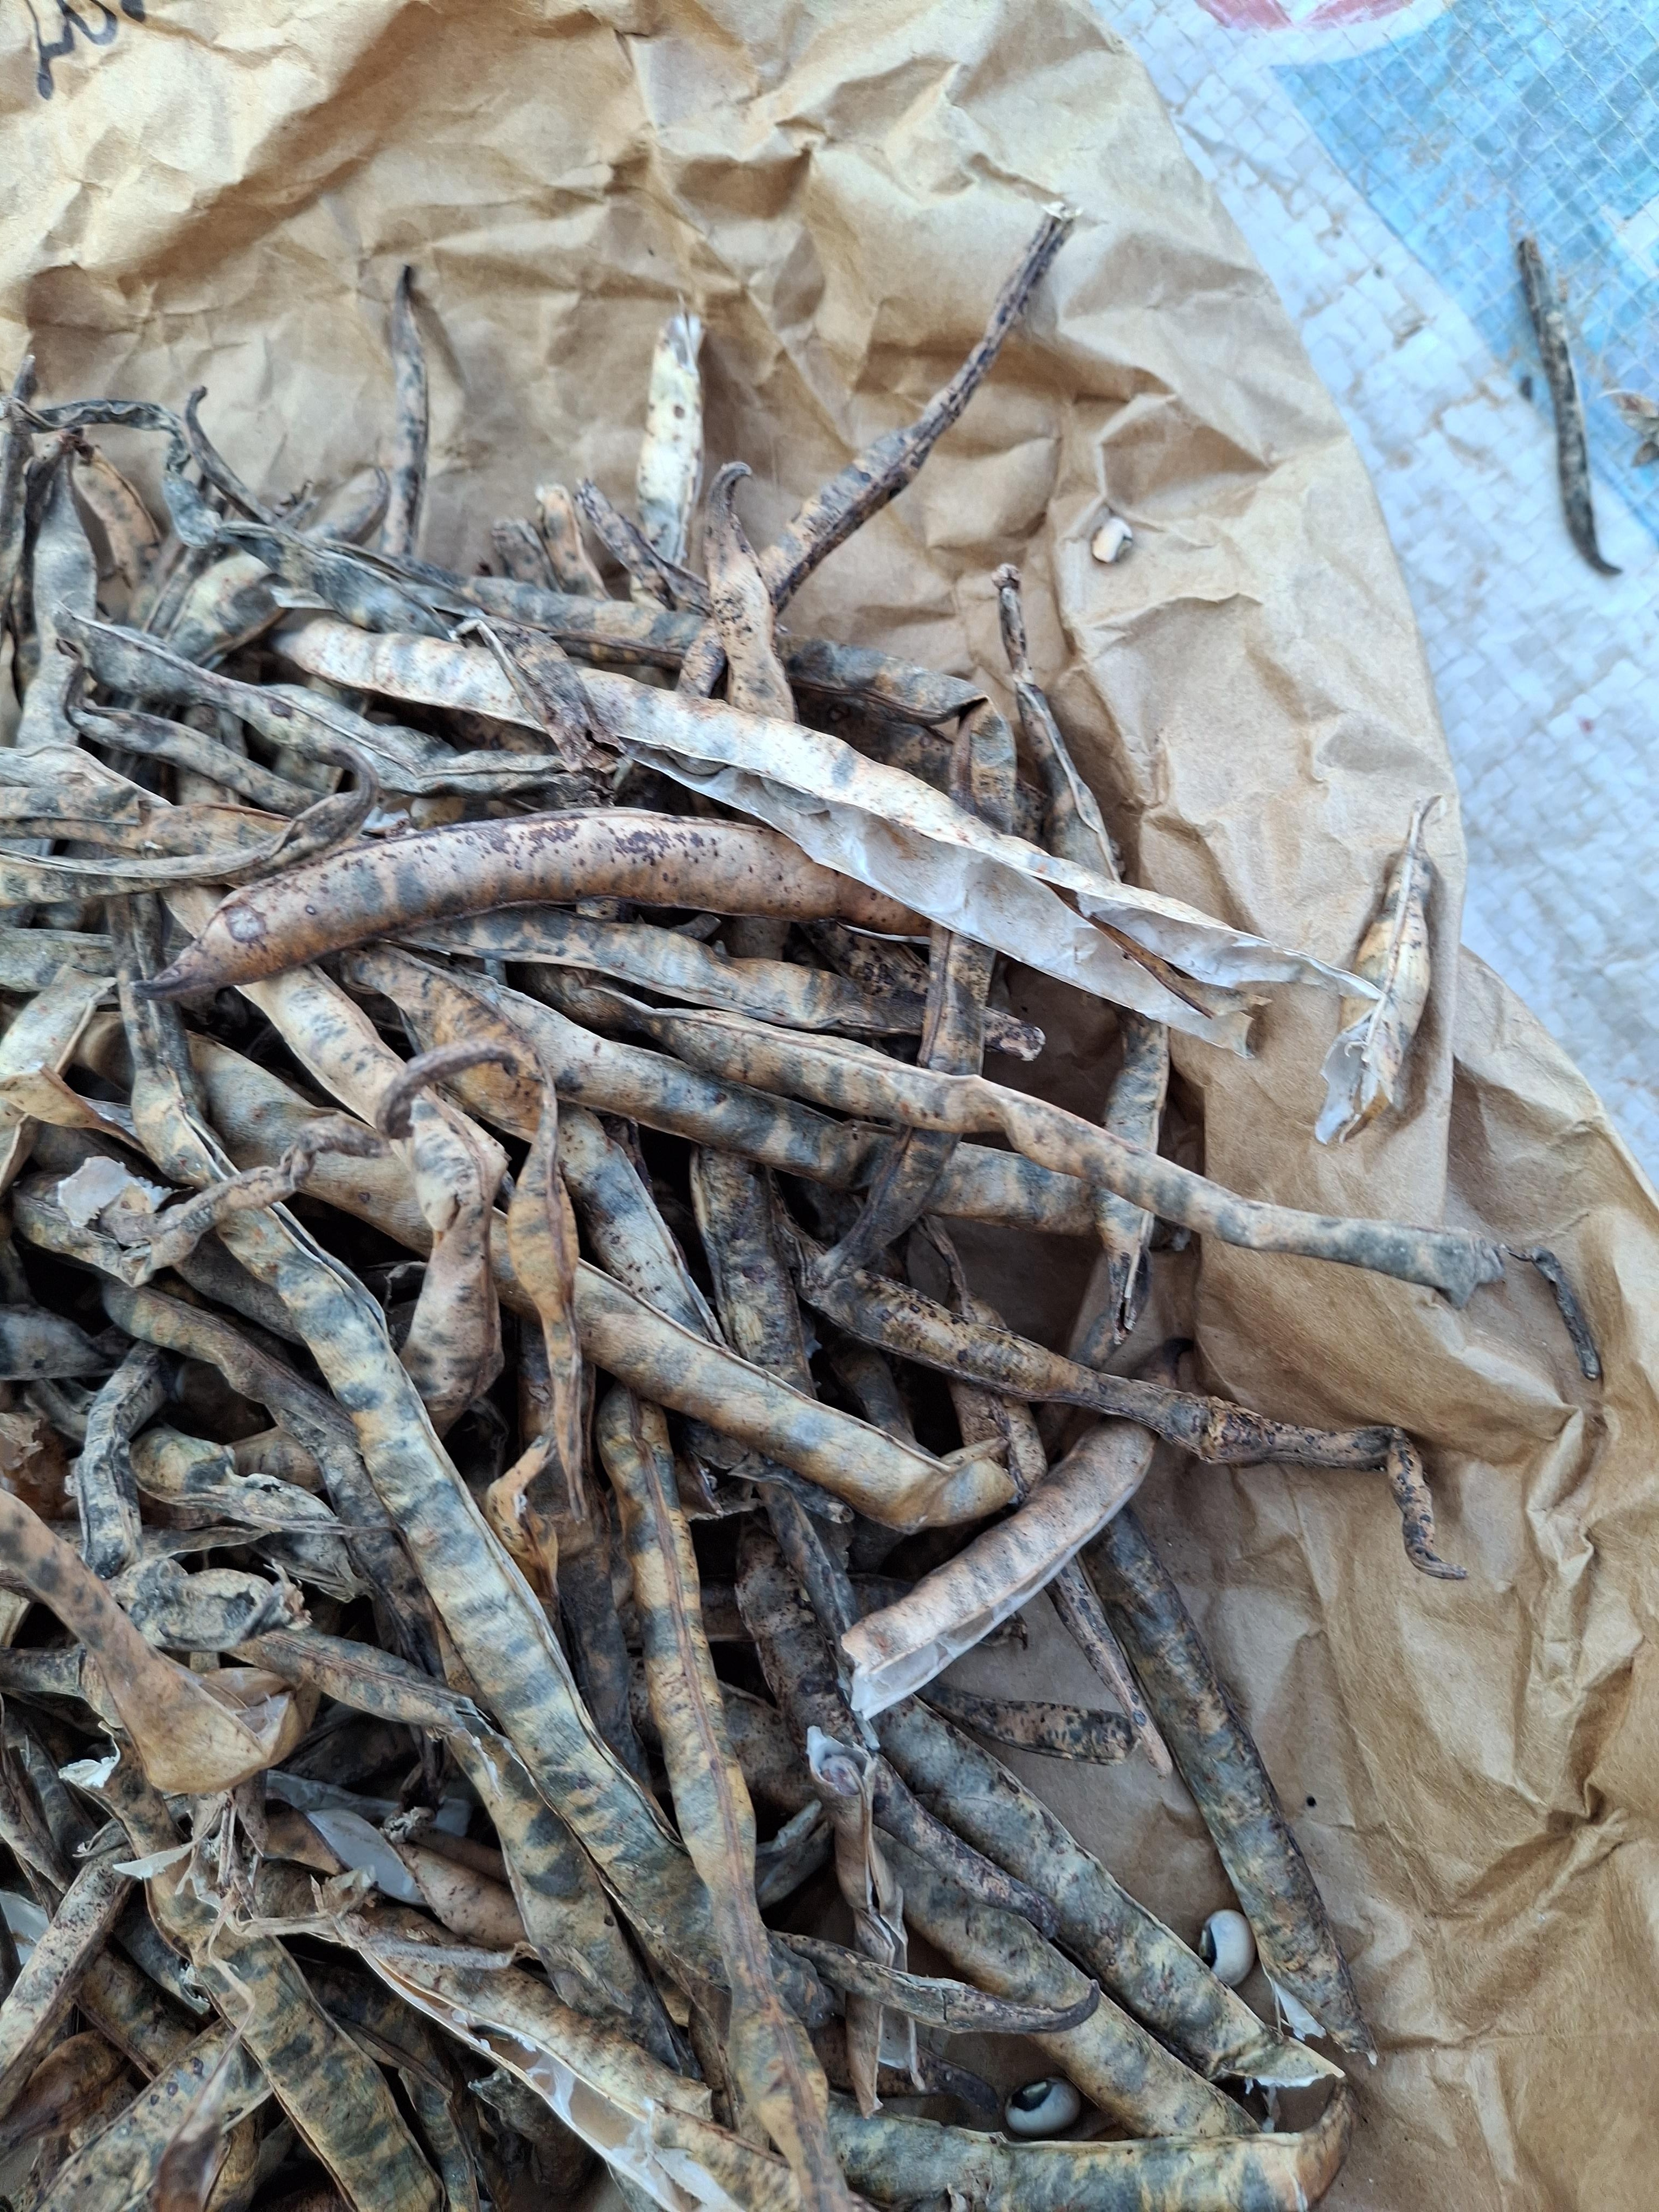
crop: cowpea
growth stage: harvest
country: Nigeria
